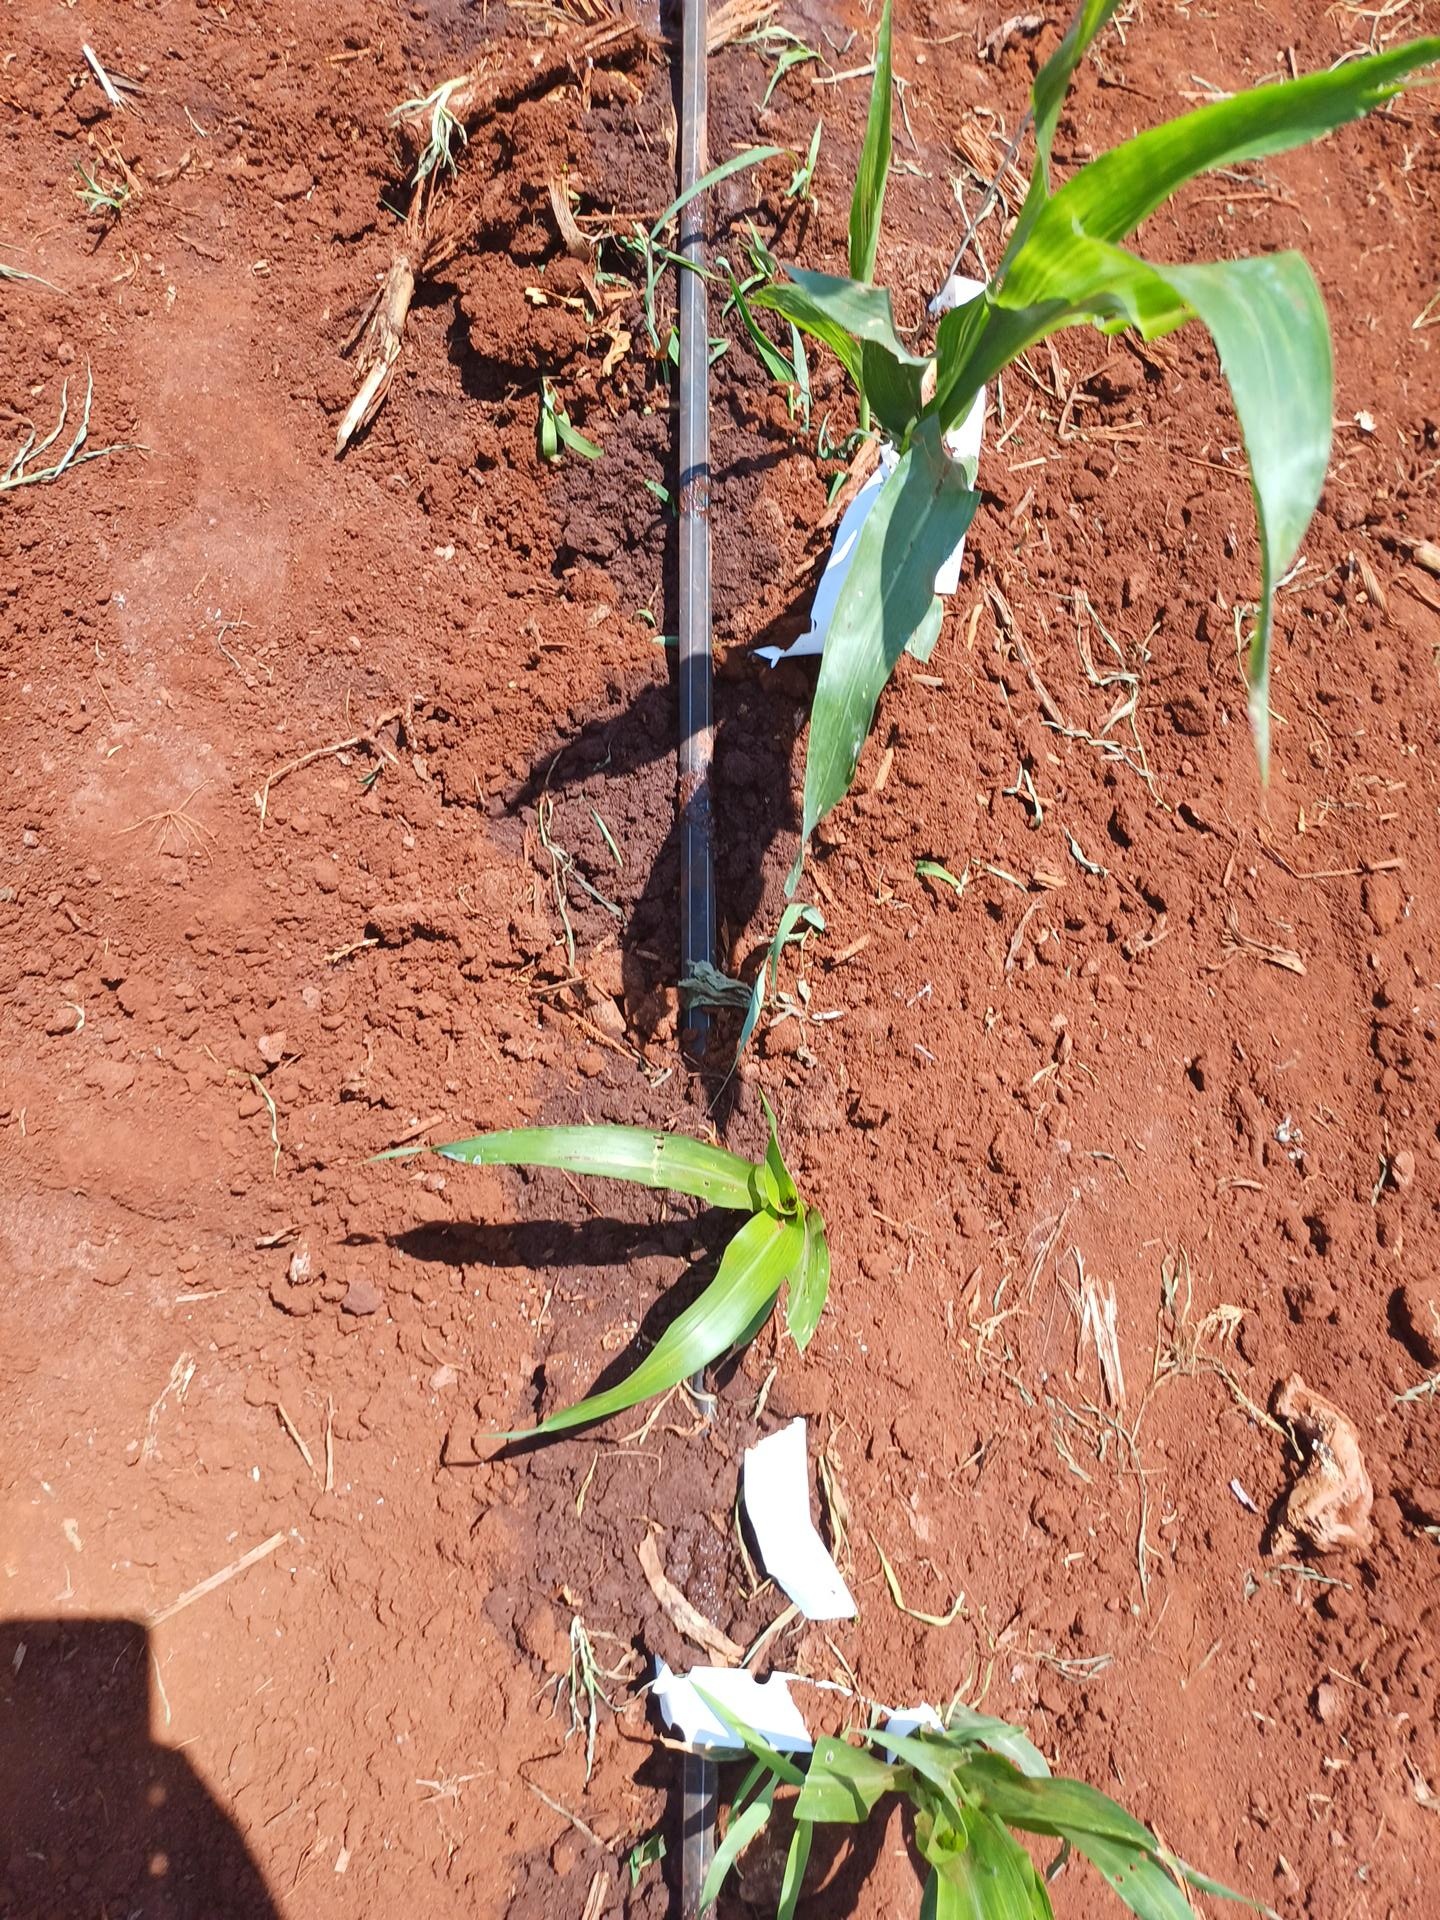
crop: sorghum
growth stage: vegetative
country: Kenya
